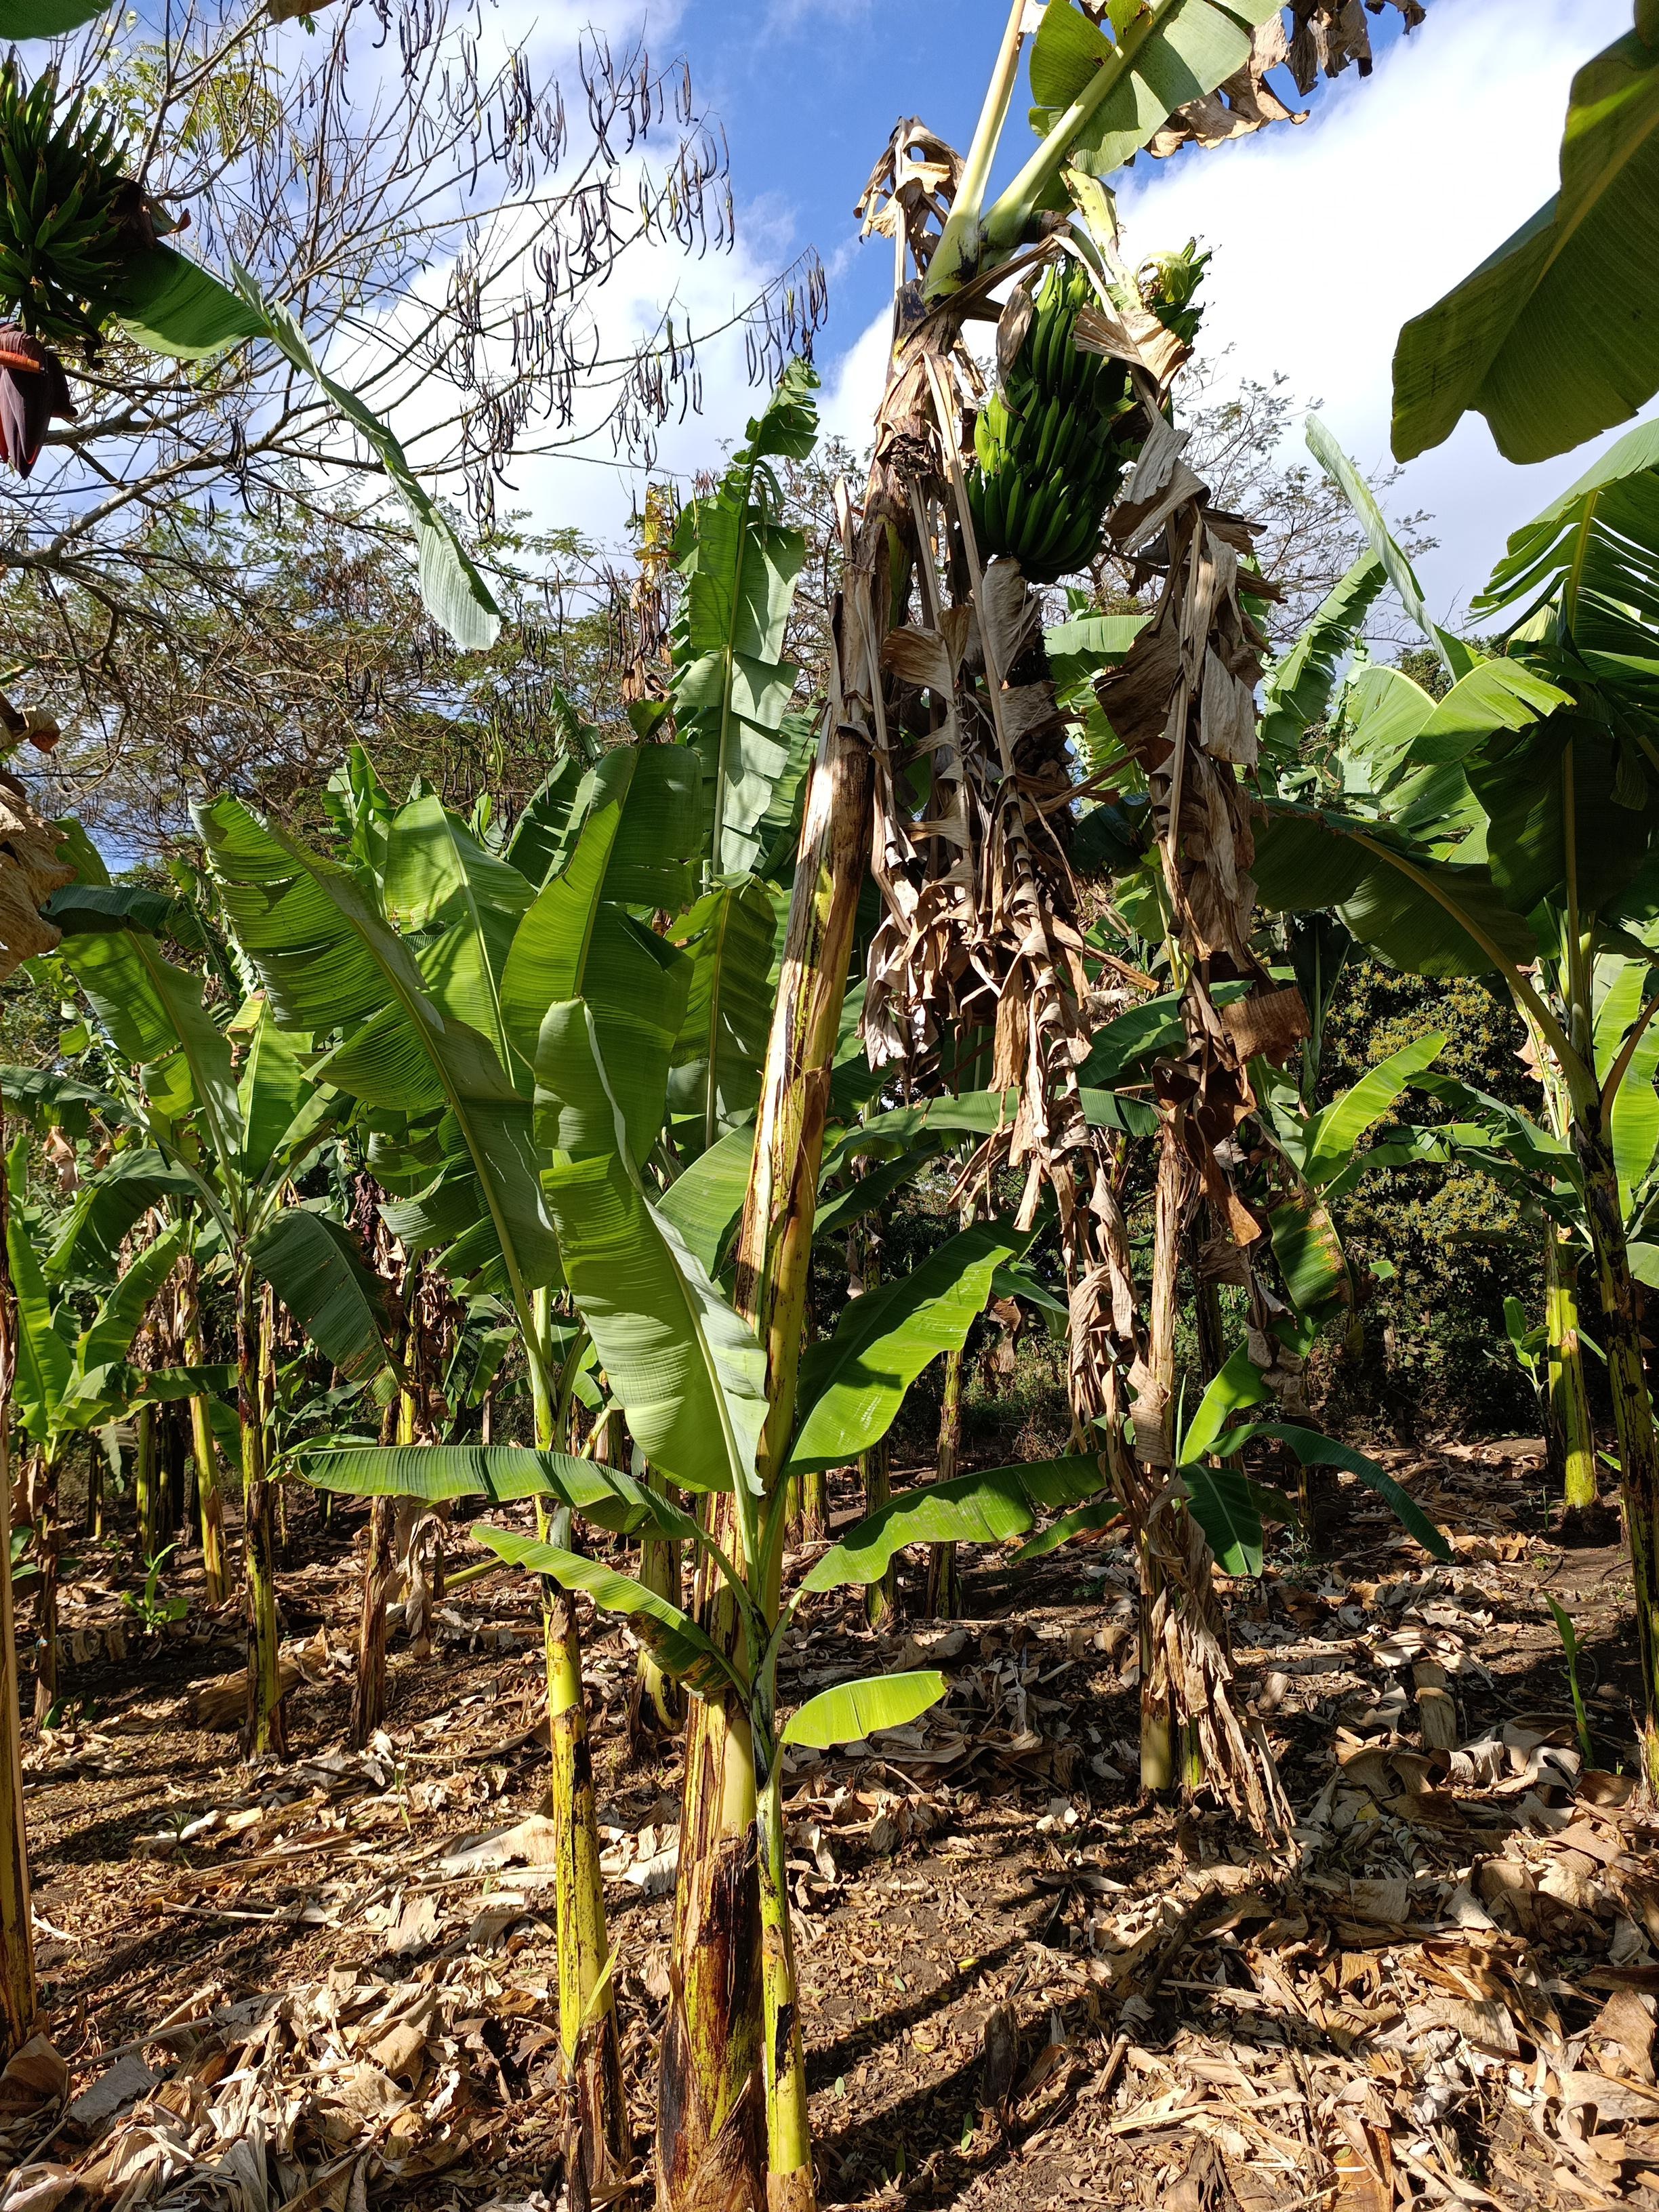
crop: banana
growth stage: development fruit
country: Tanzania
